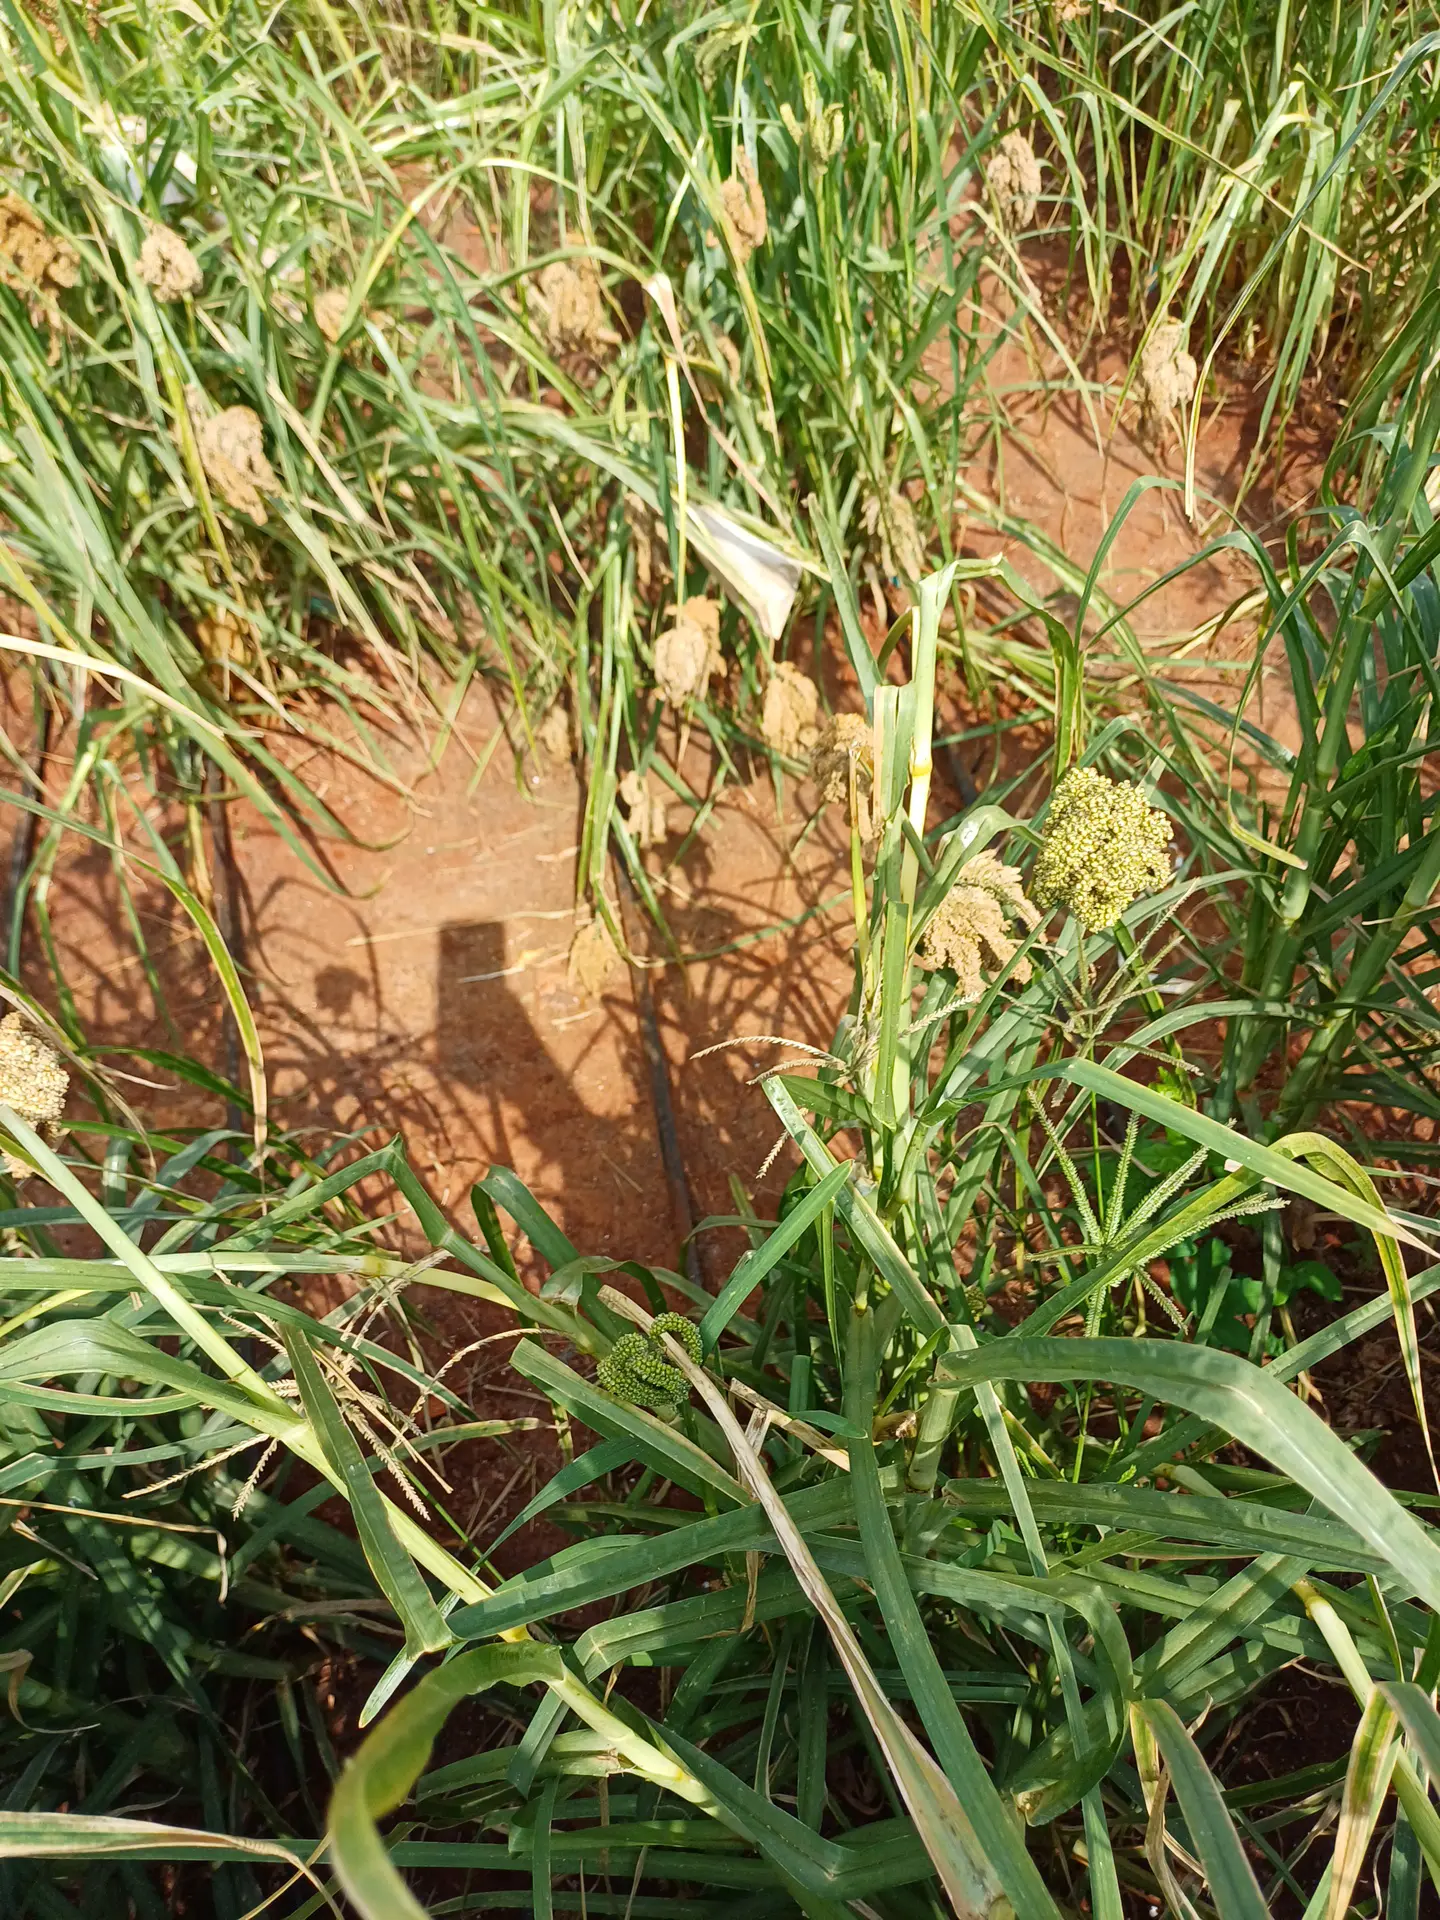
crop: finger millet
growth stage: filling grain
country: Kenya
